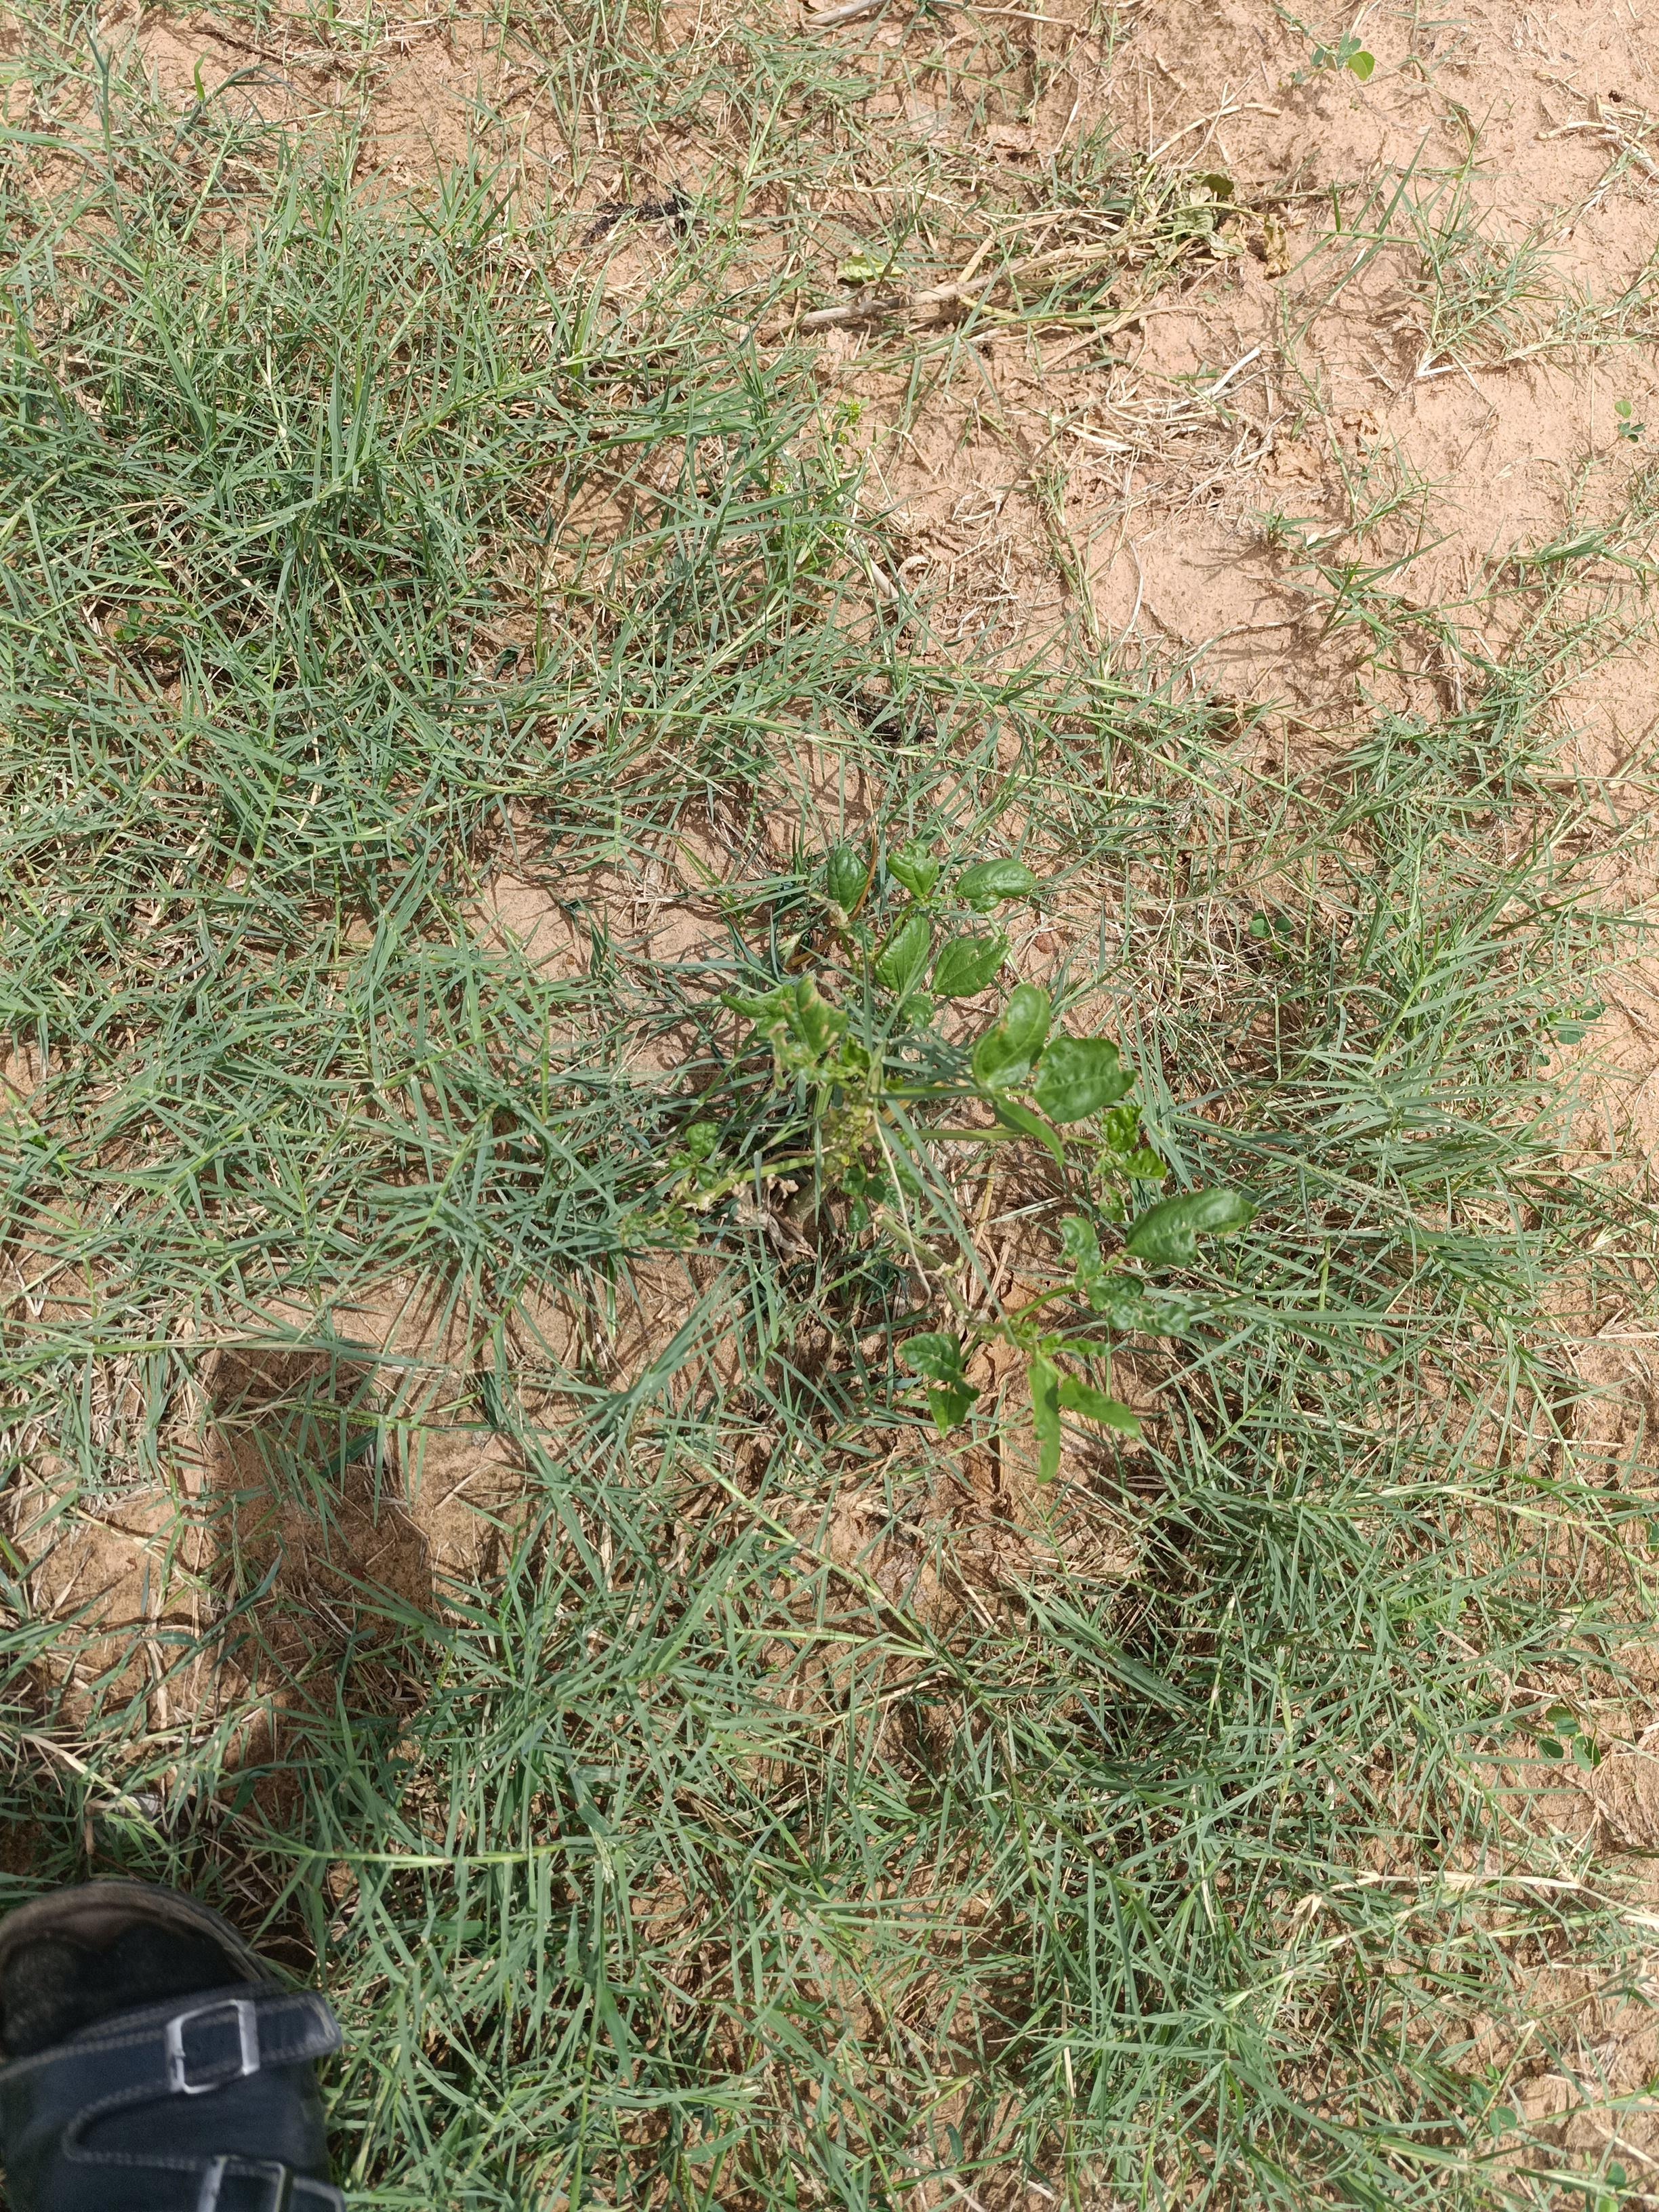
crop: cowpea
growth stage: harvest maturity
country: Nigeria
